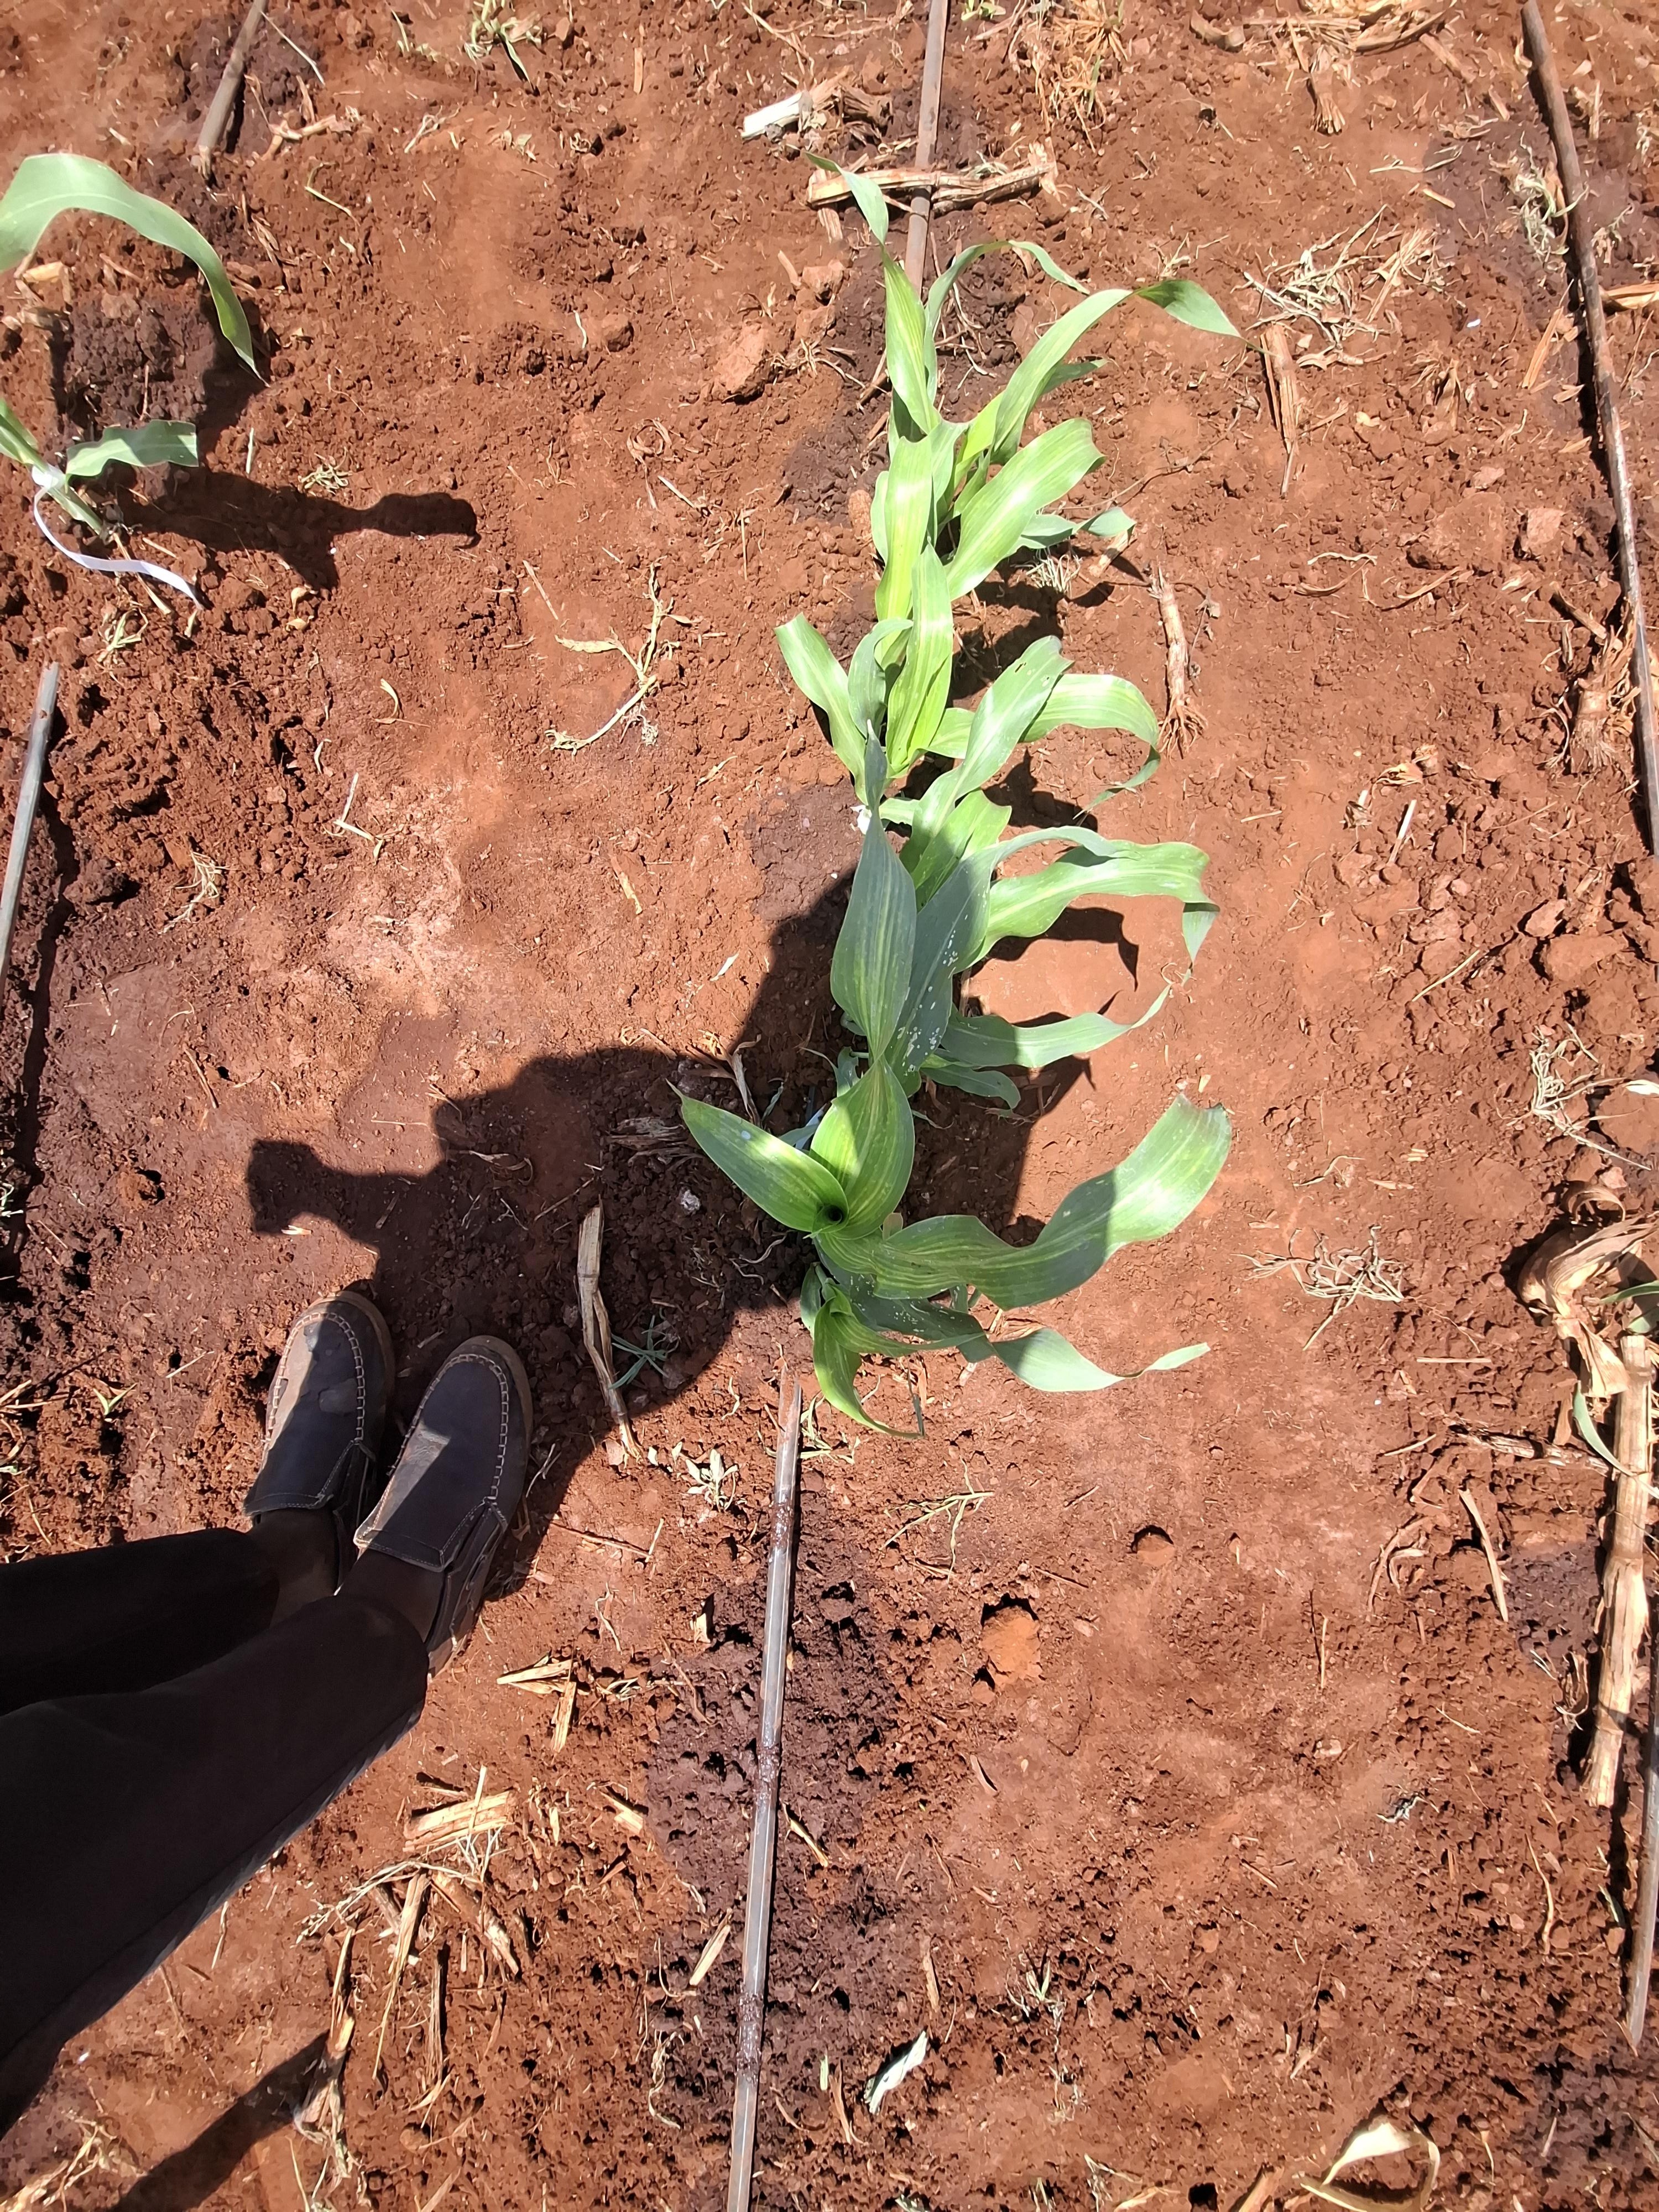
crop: sorghum
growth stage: vegetative
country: Kenya
